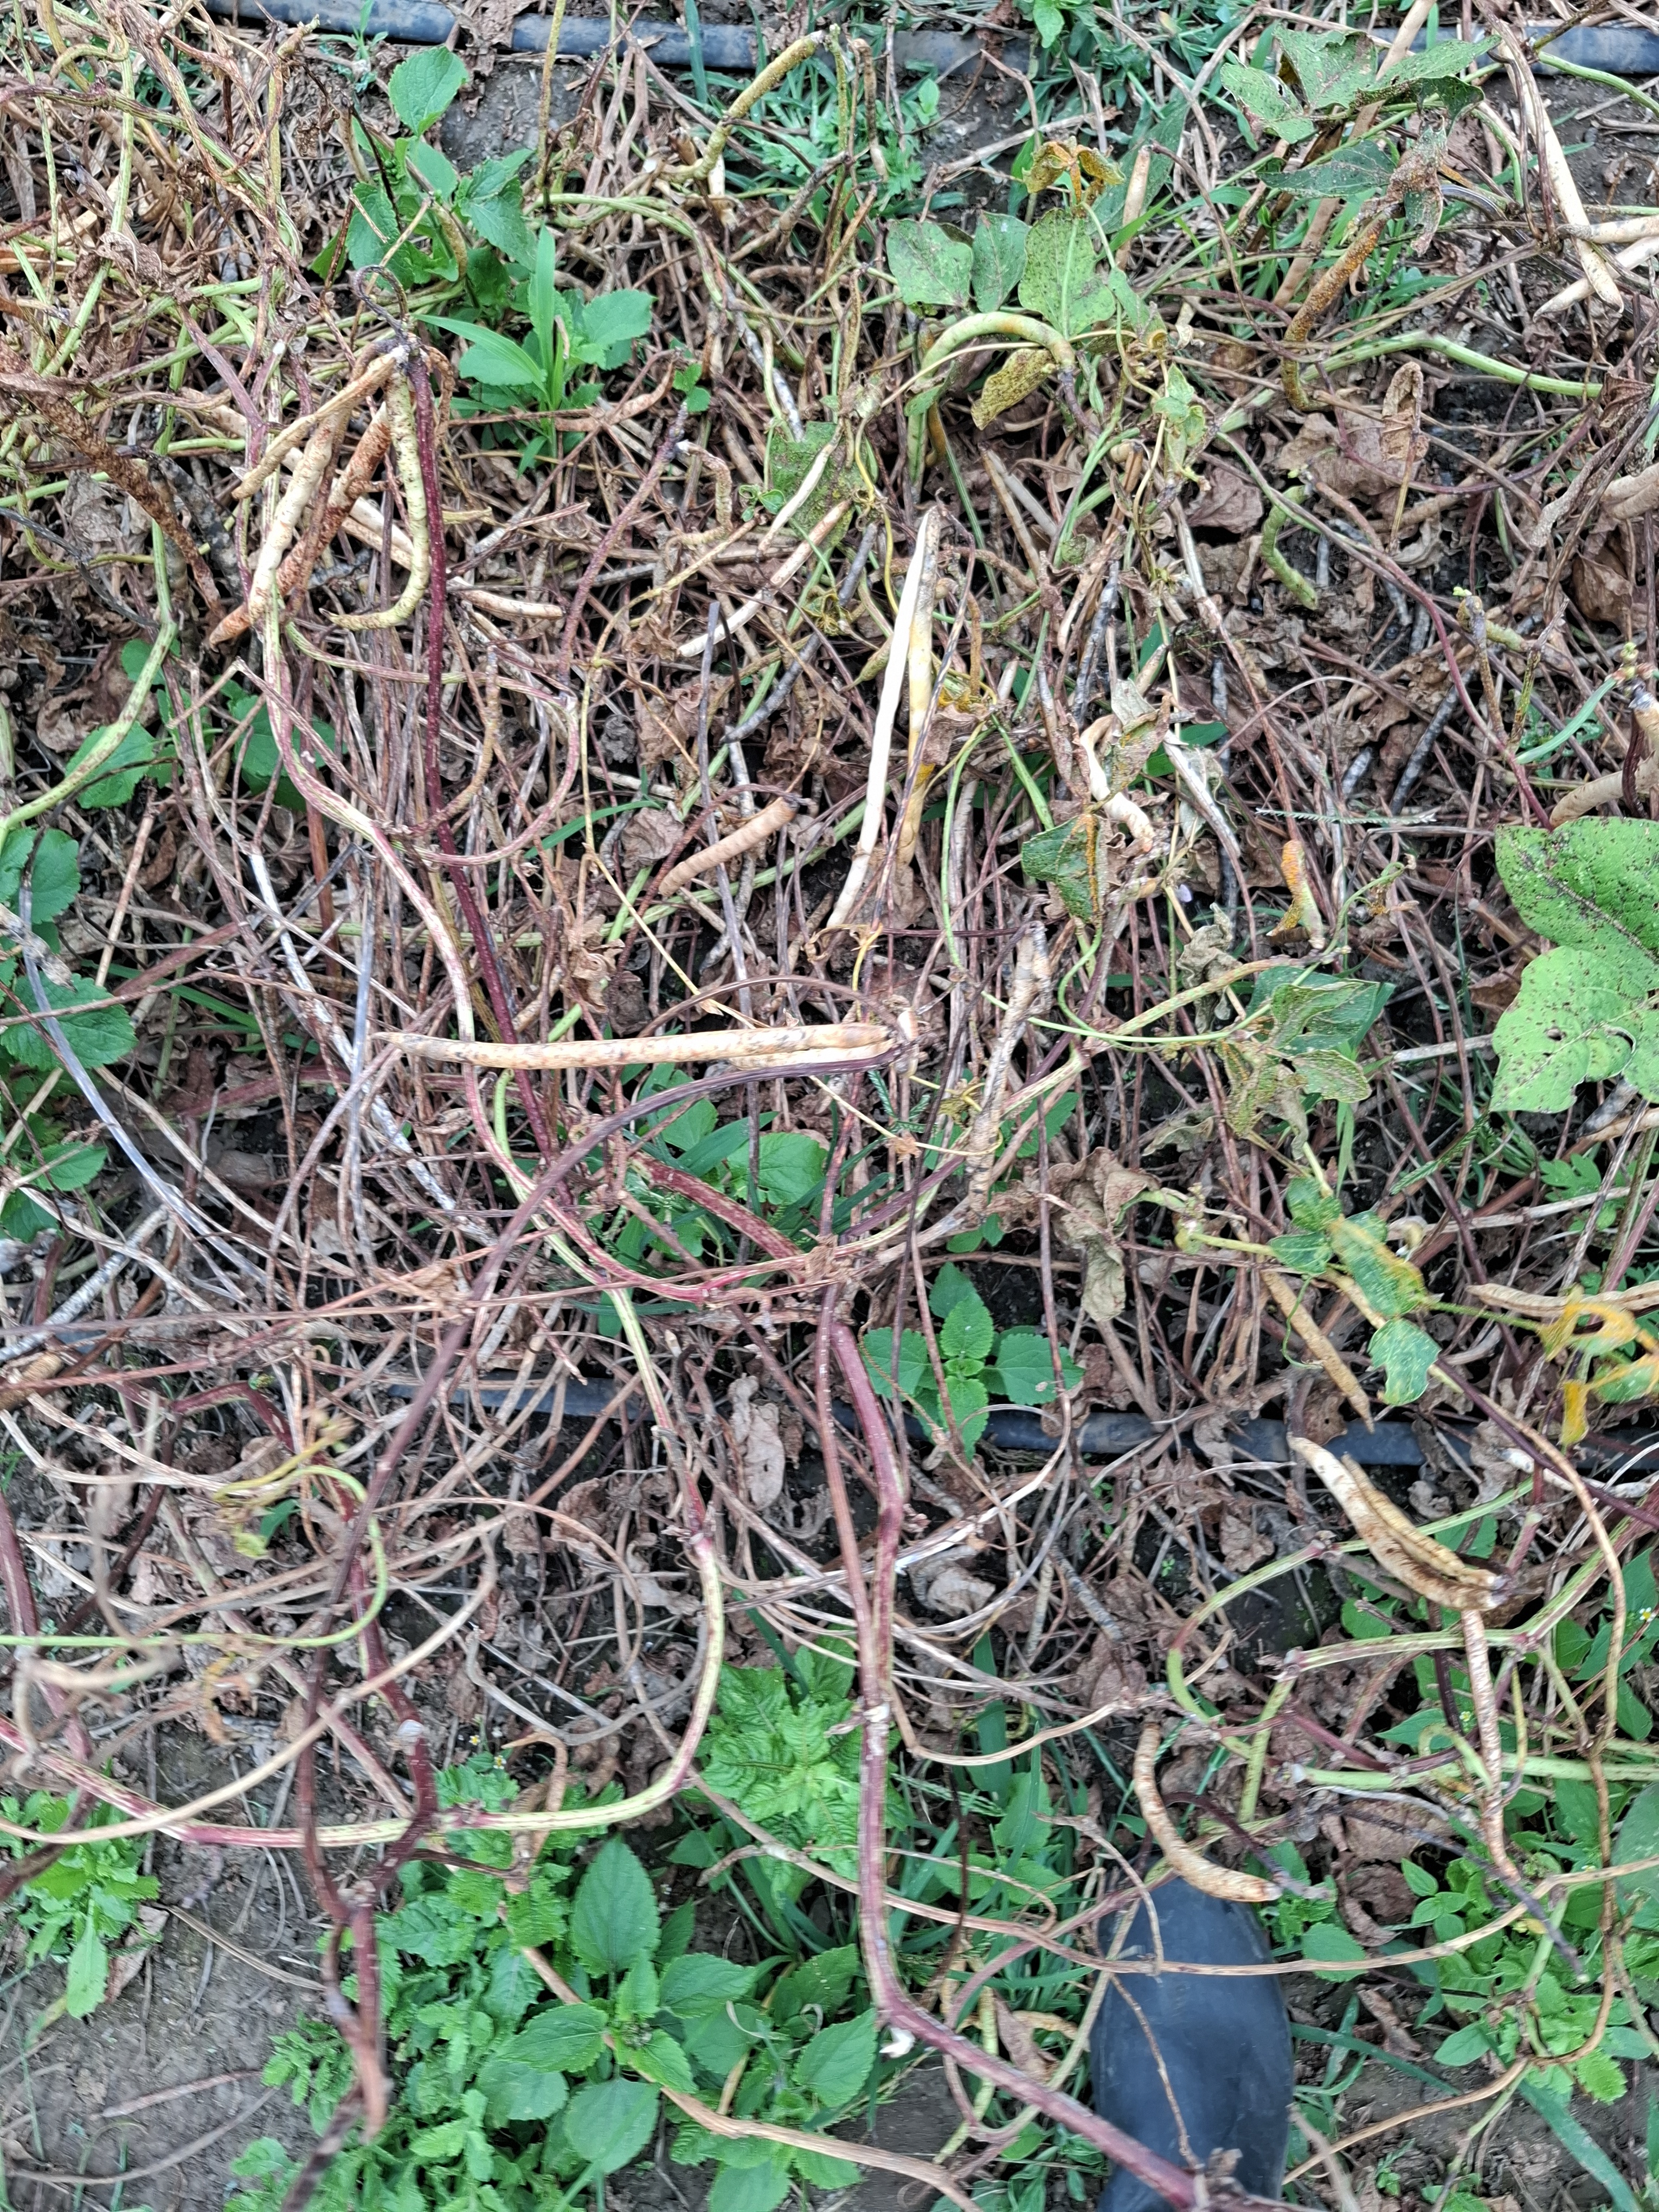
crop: cowpea
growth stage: development pod
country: Tanzania
